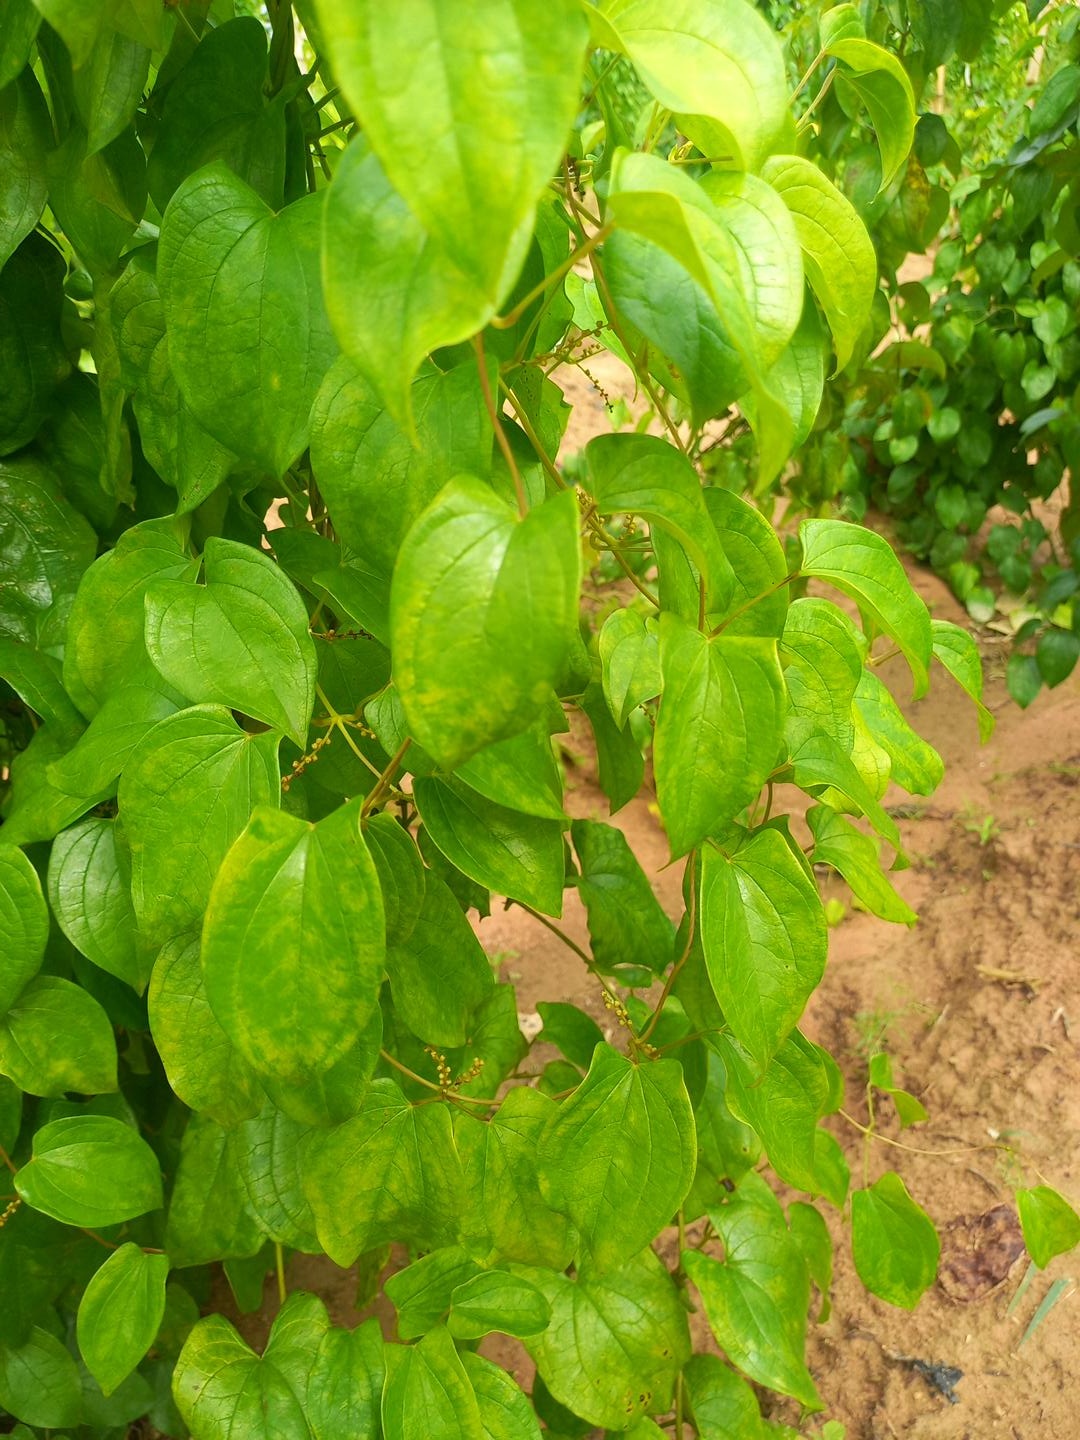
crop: yam
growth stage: vegetative
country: Nigeria
